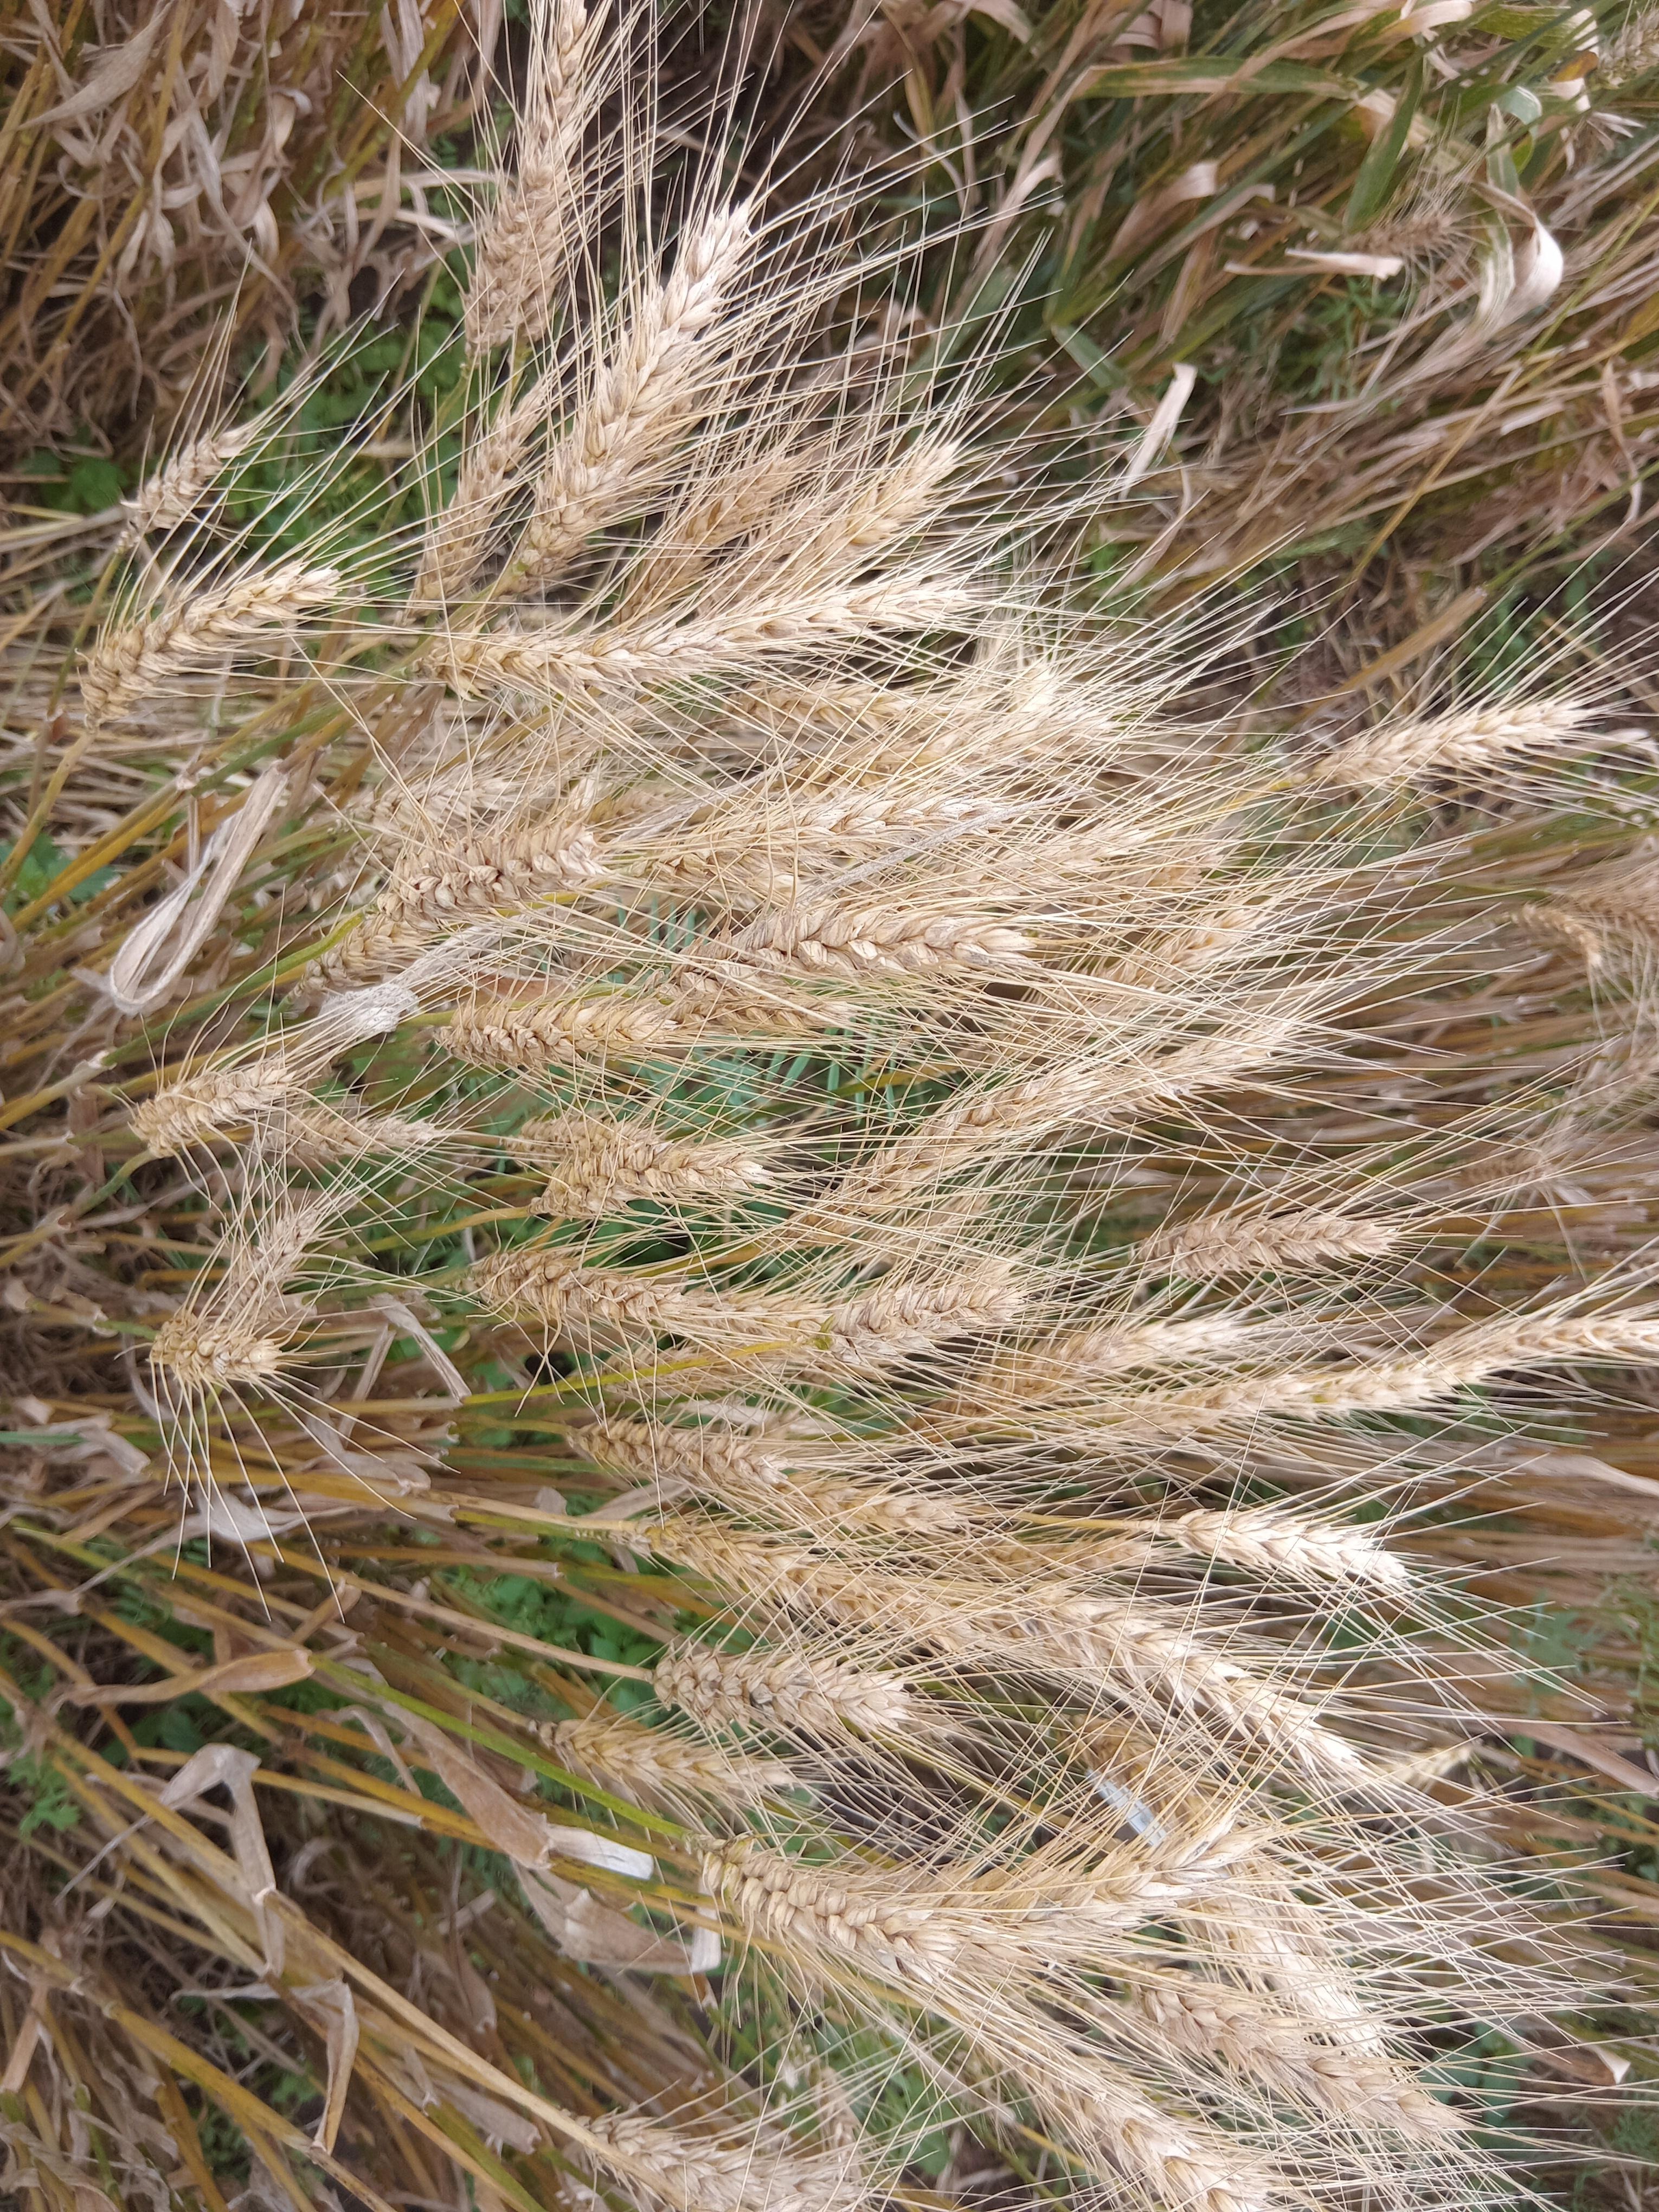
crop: wheat
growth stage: maturity
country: Kenya
